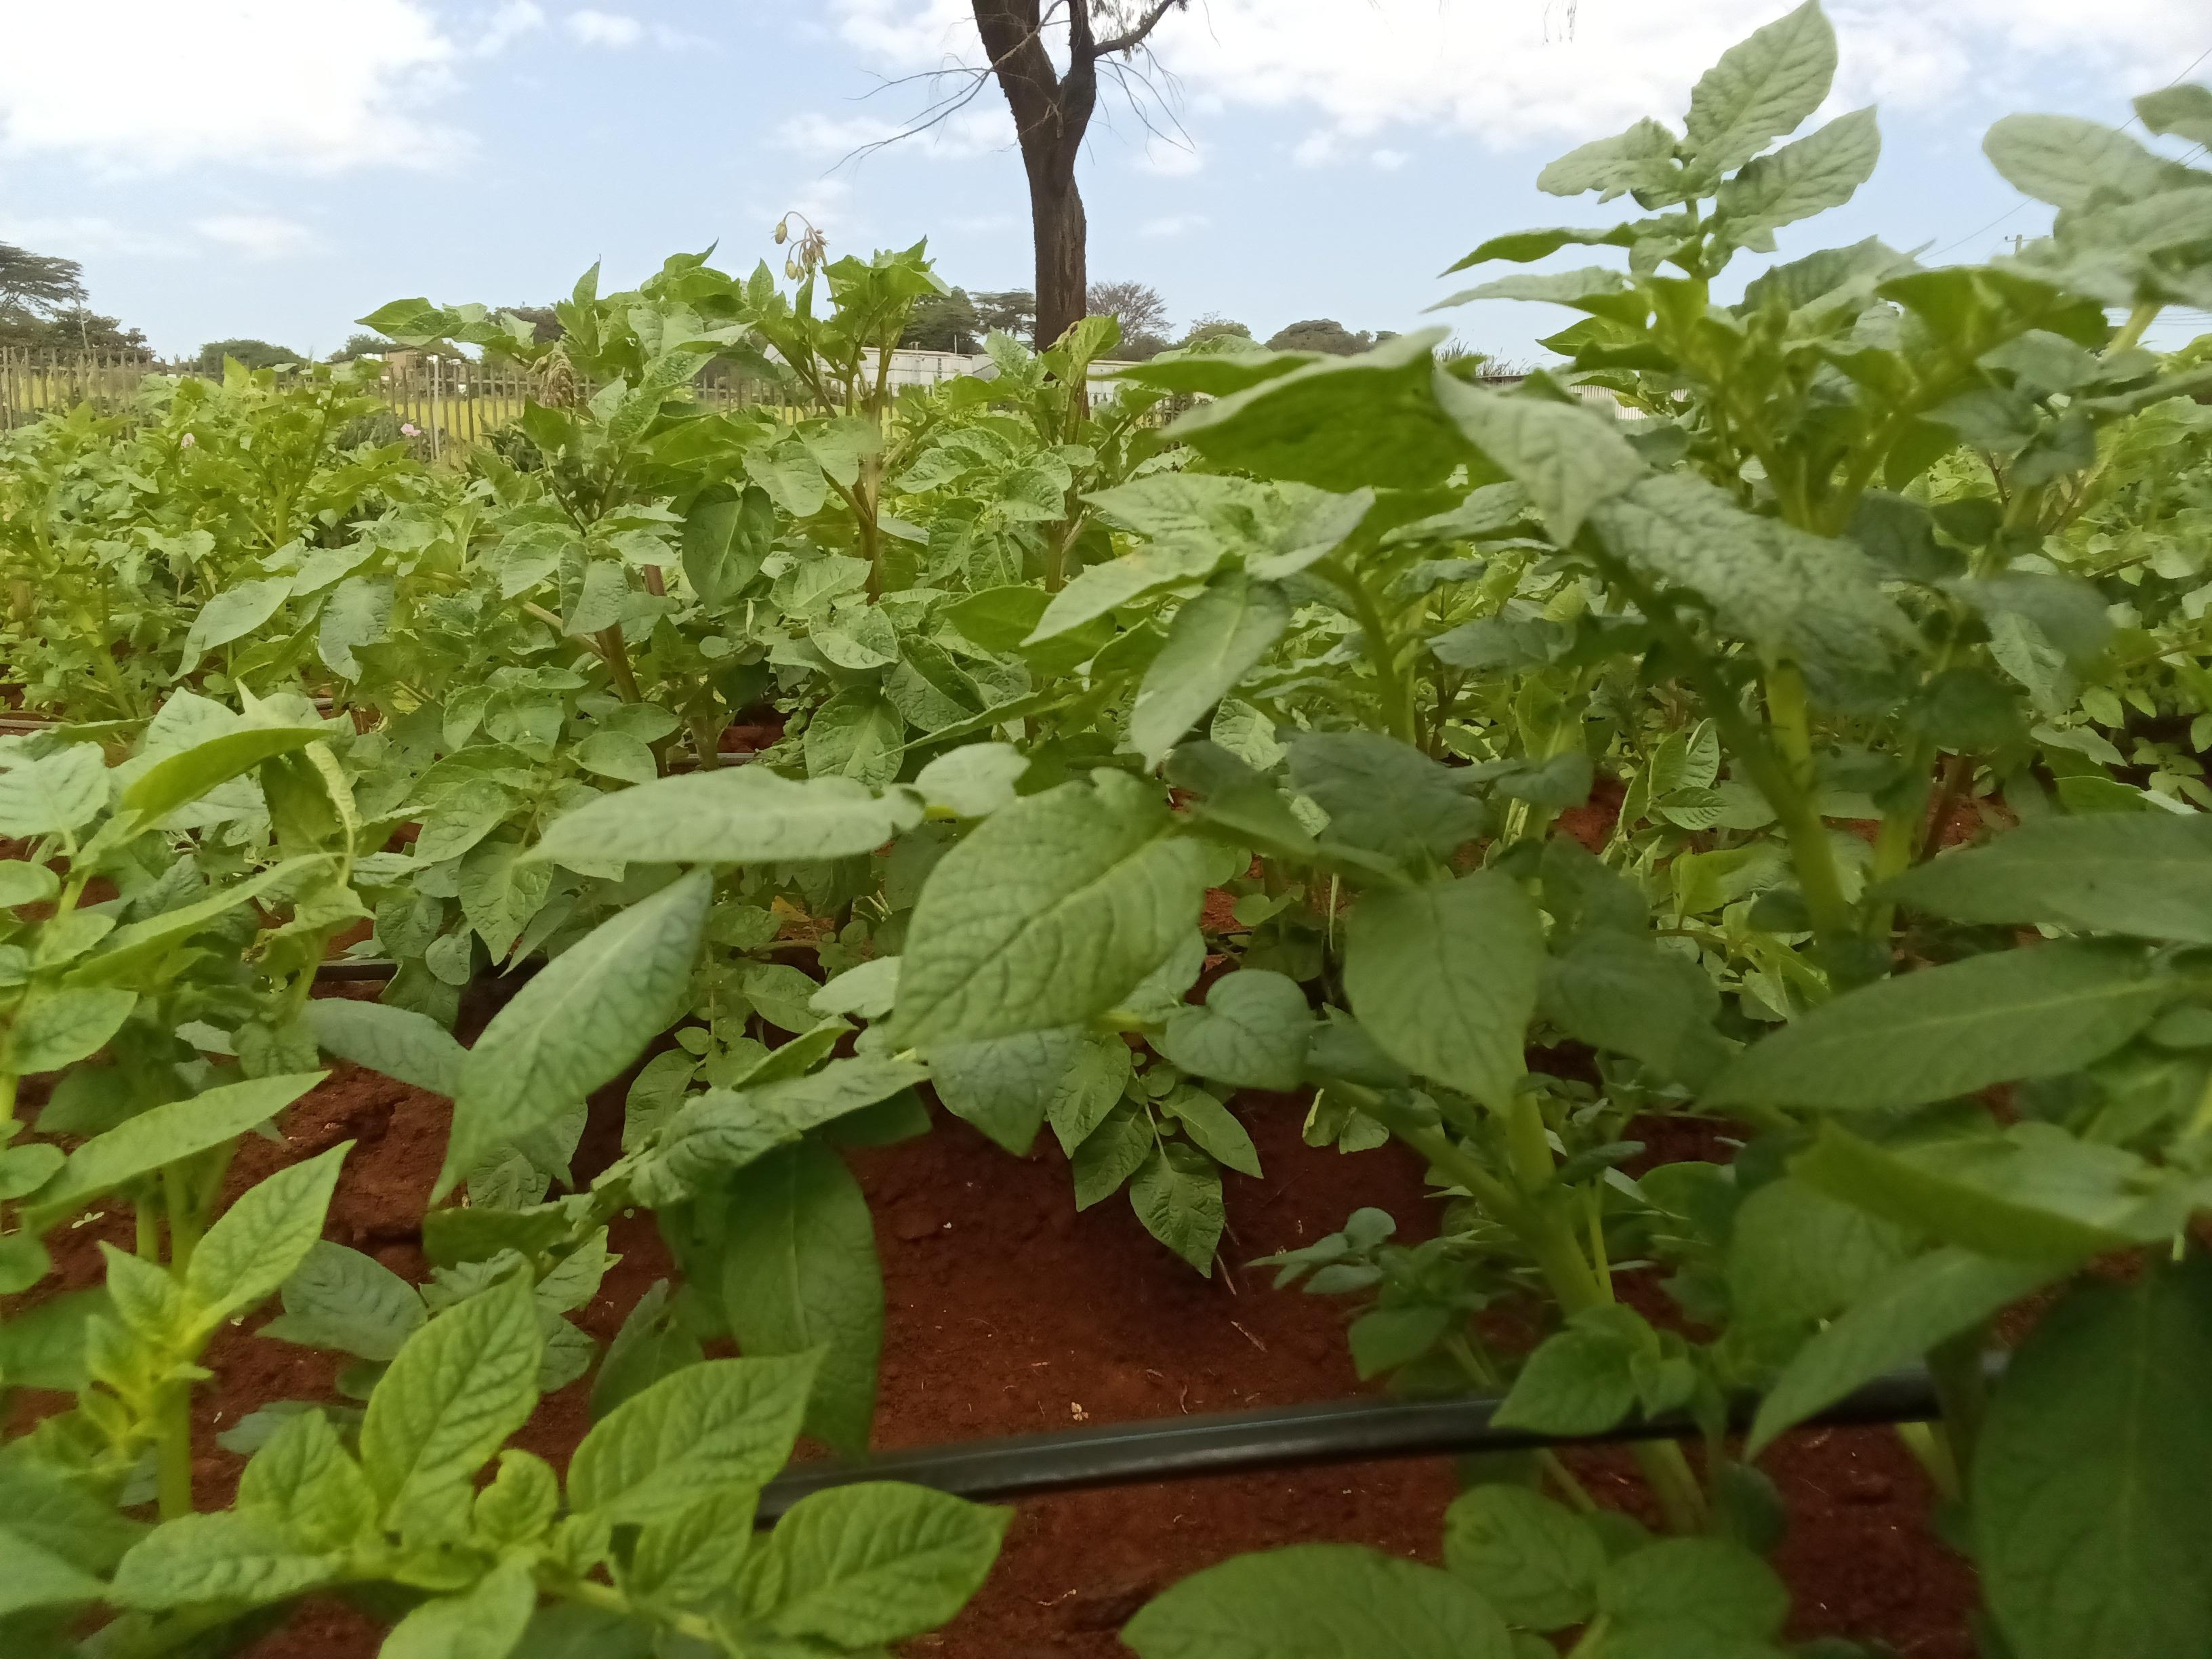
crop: potato
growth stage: vegetative
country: Kenya
